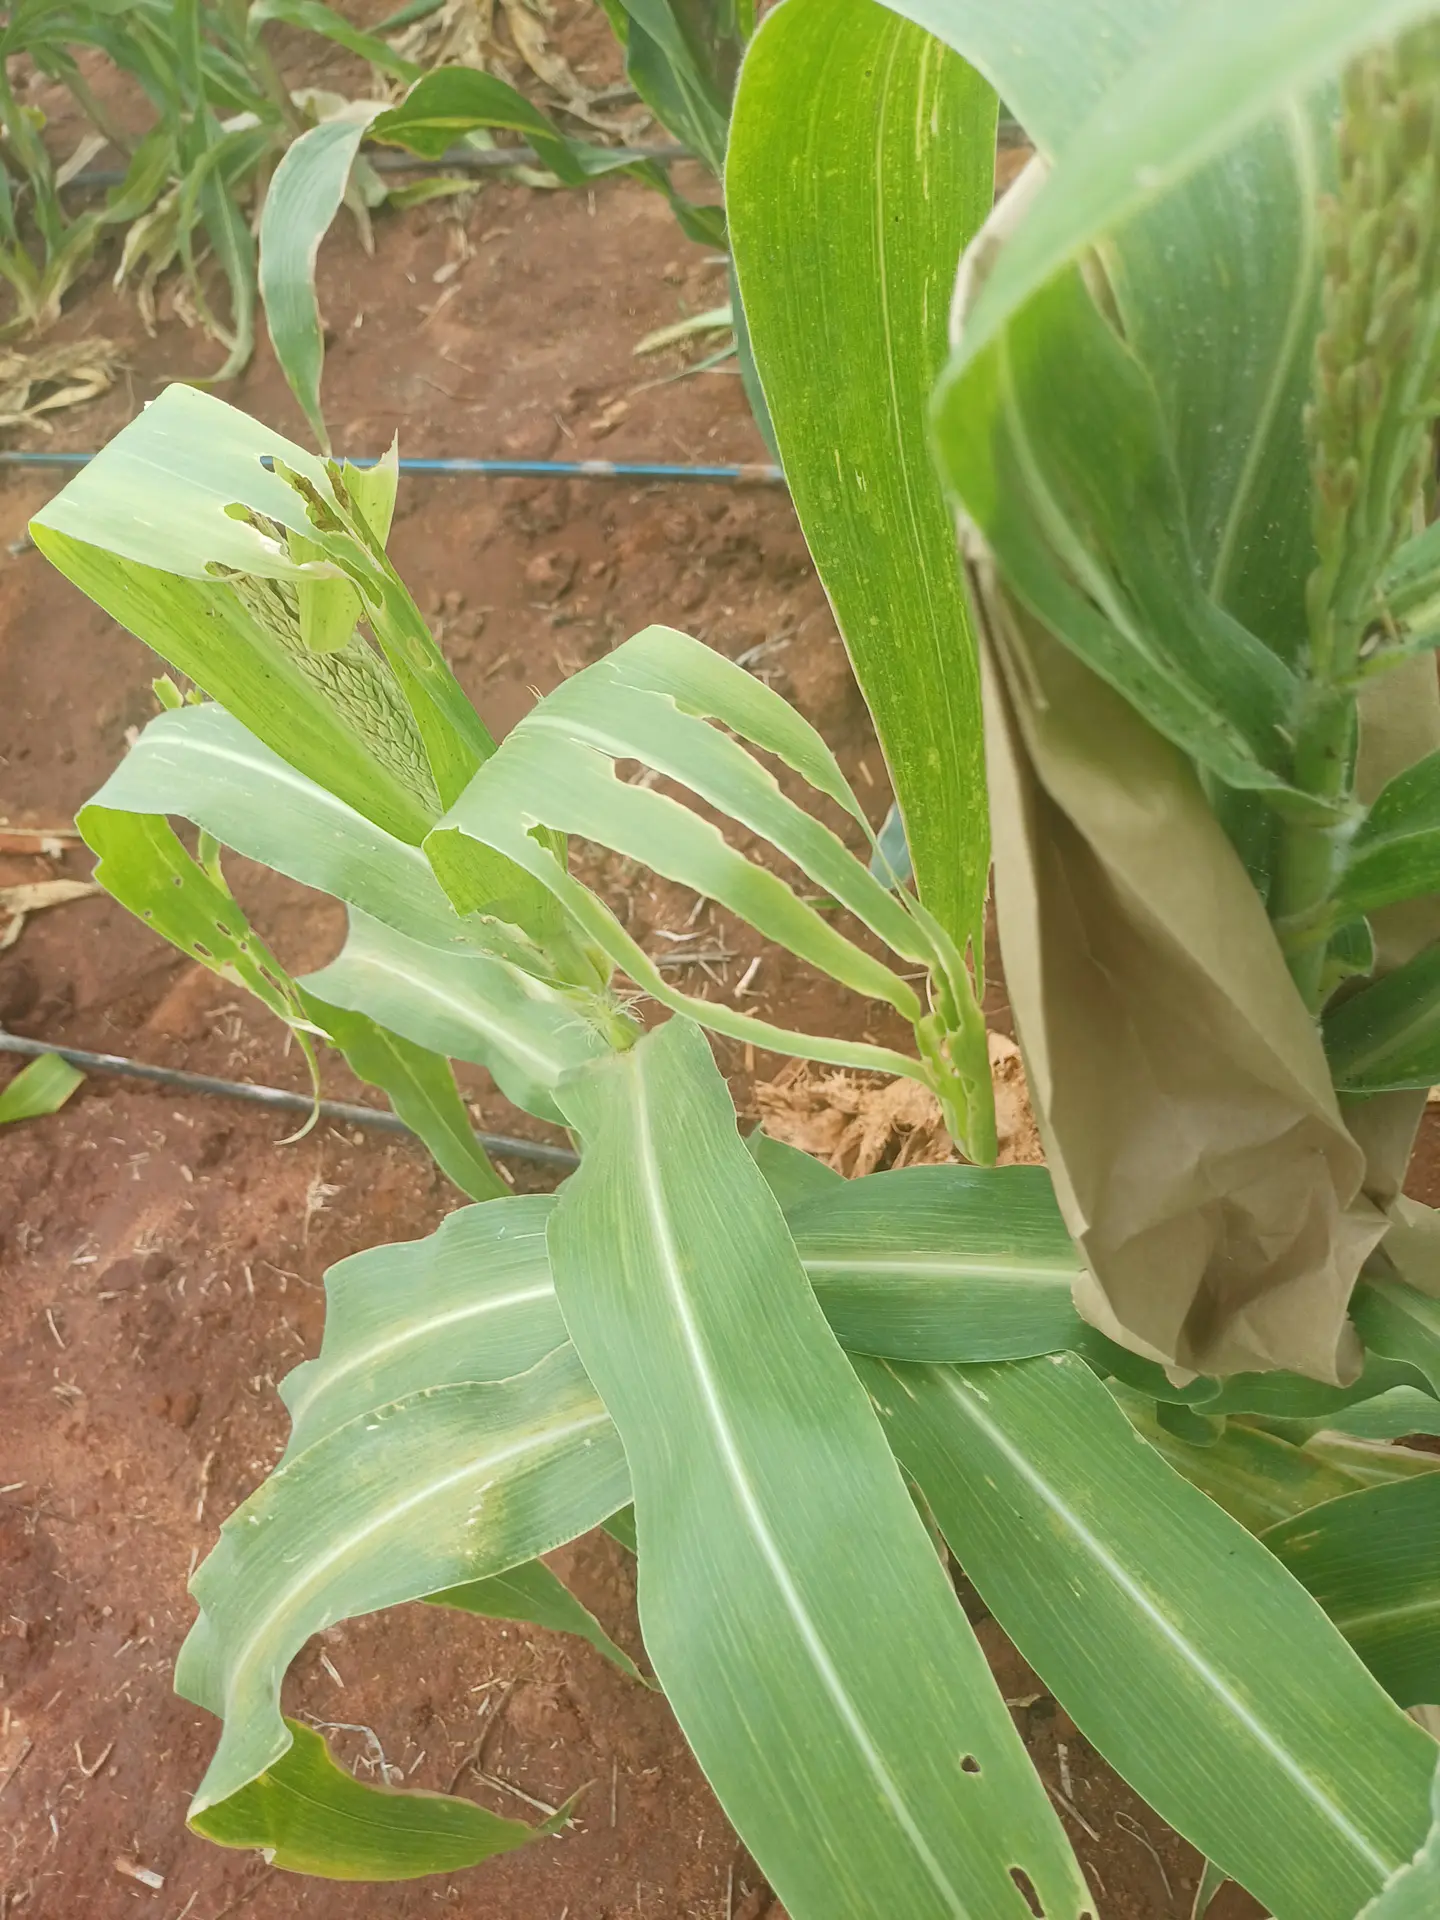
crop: maize
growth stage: flowering
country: Kenya
